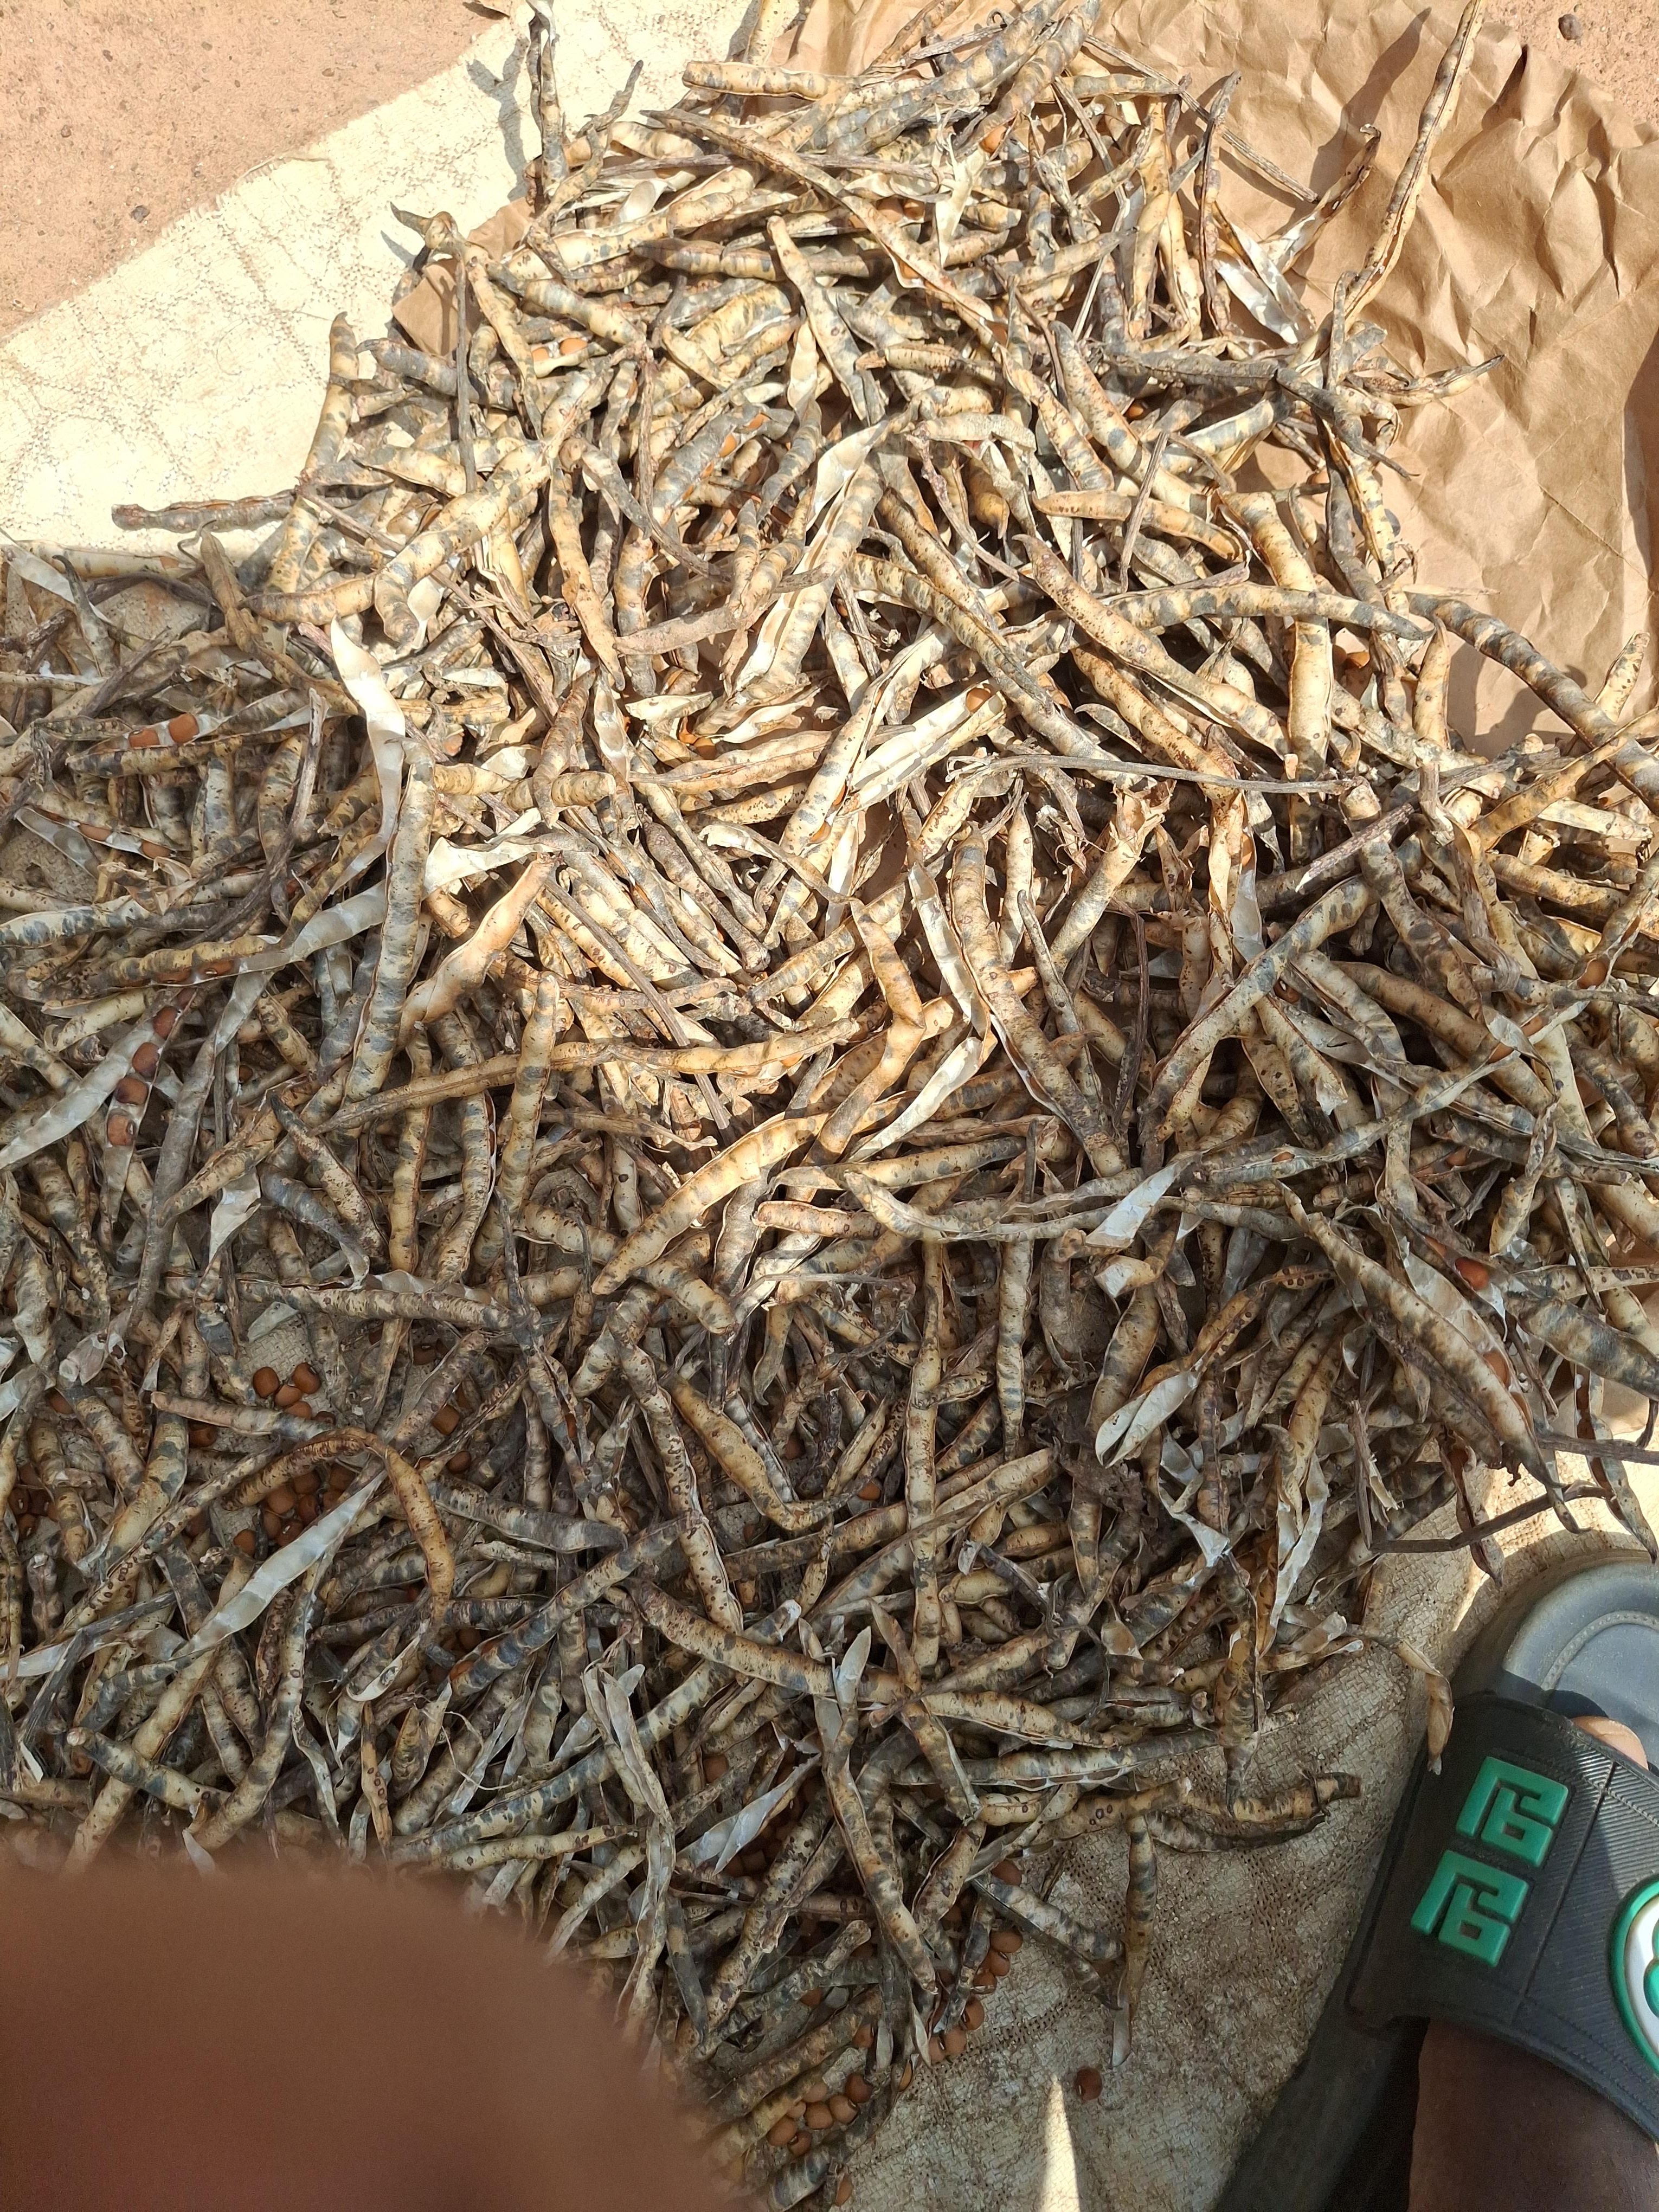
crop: cowpea
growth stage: harvest
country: Nigeria
